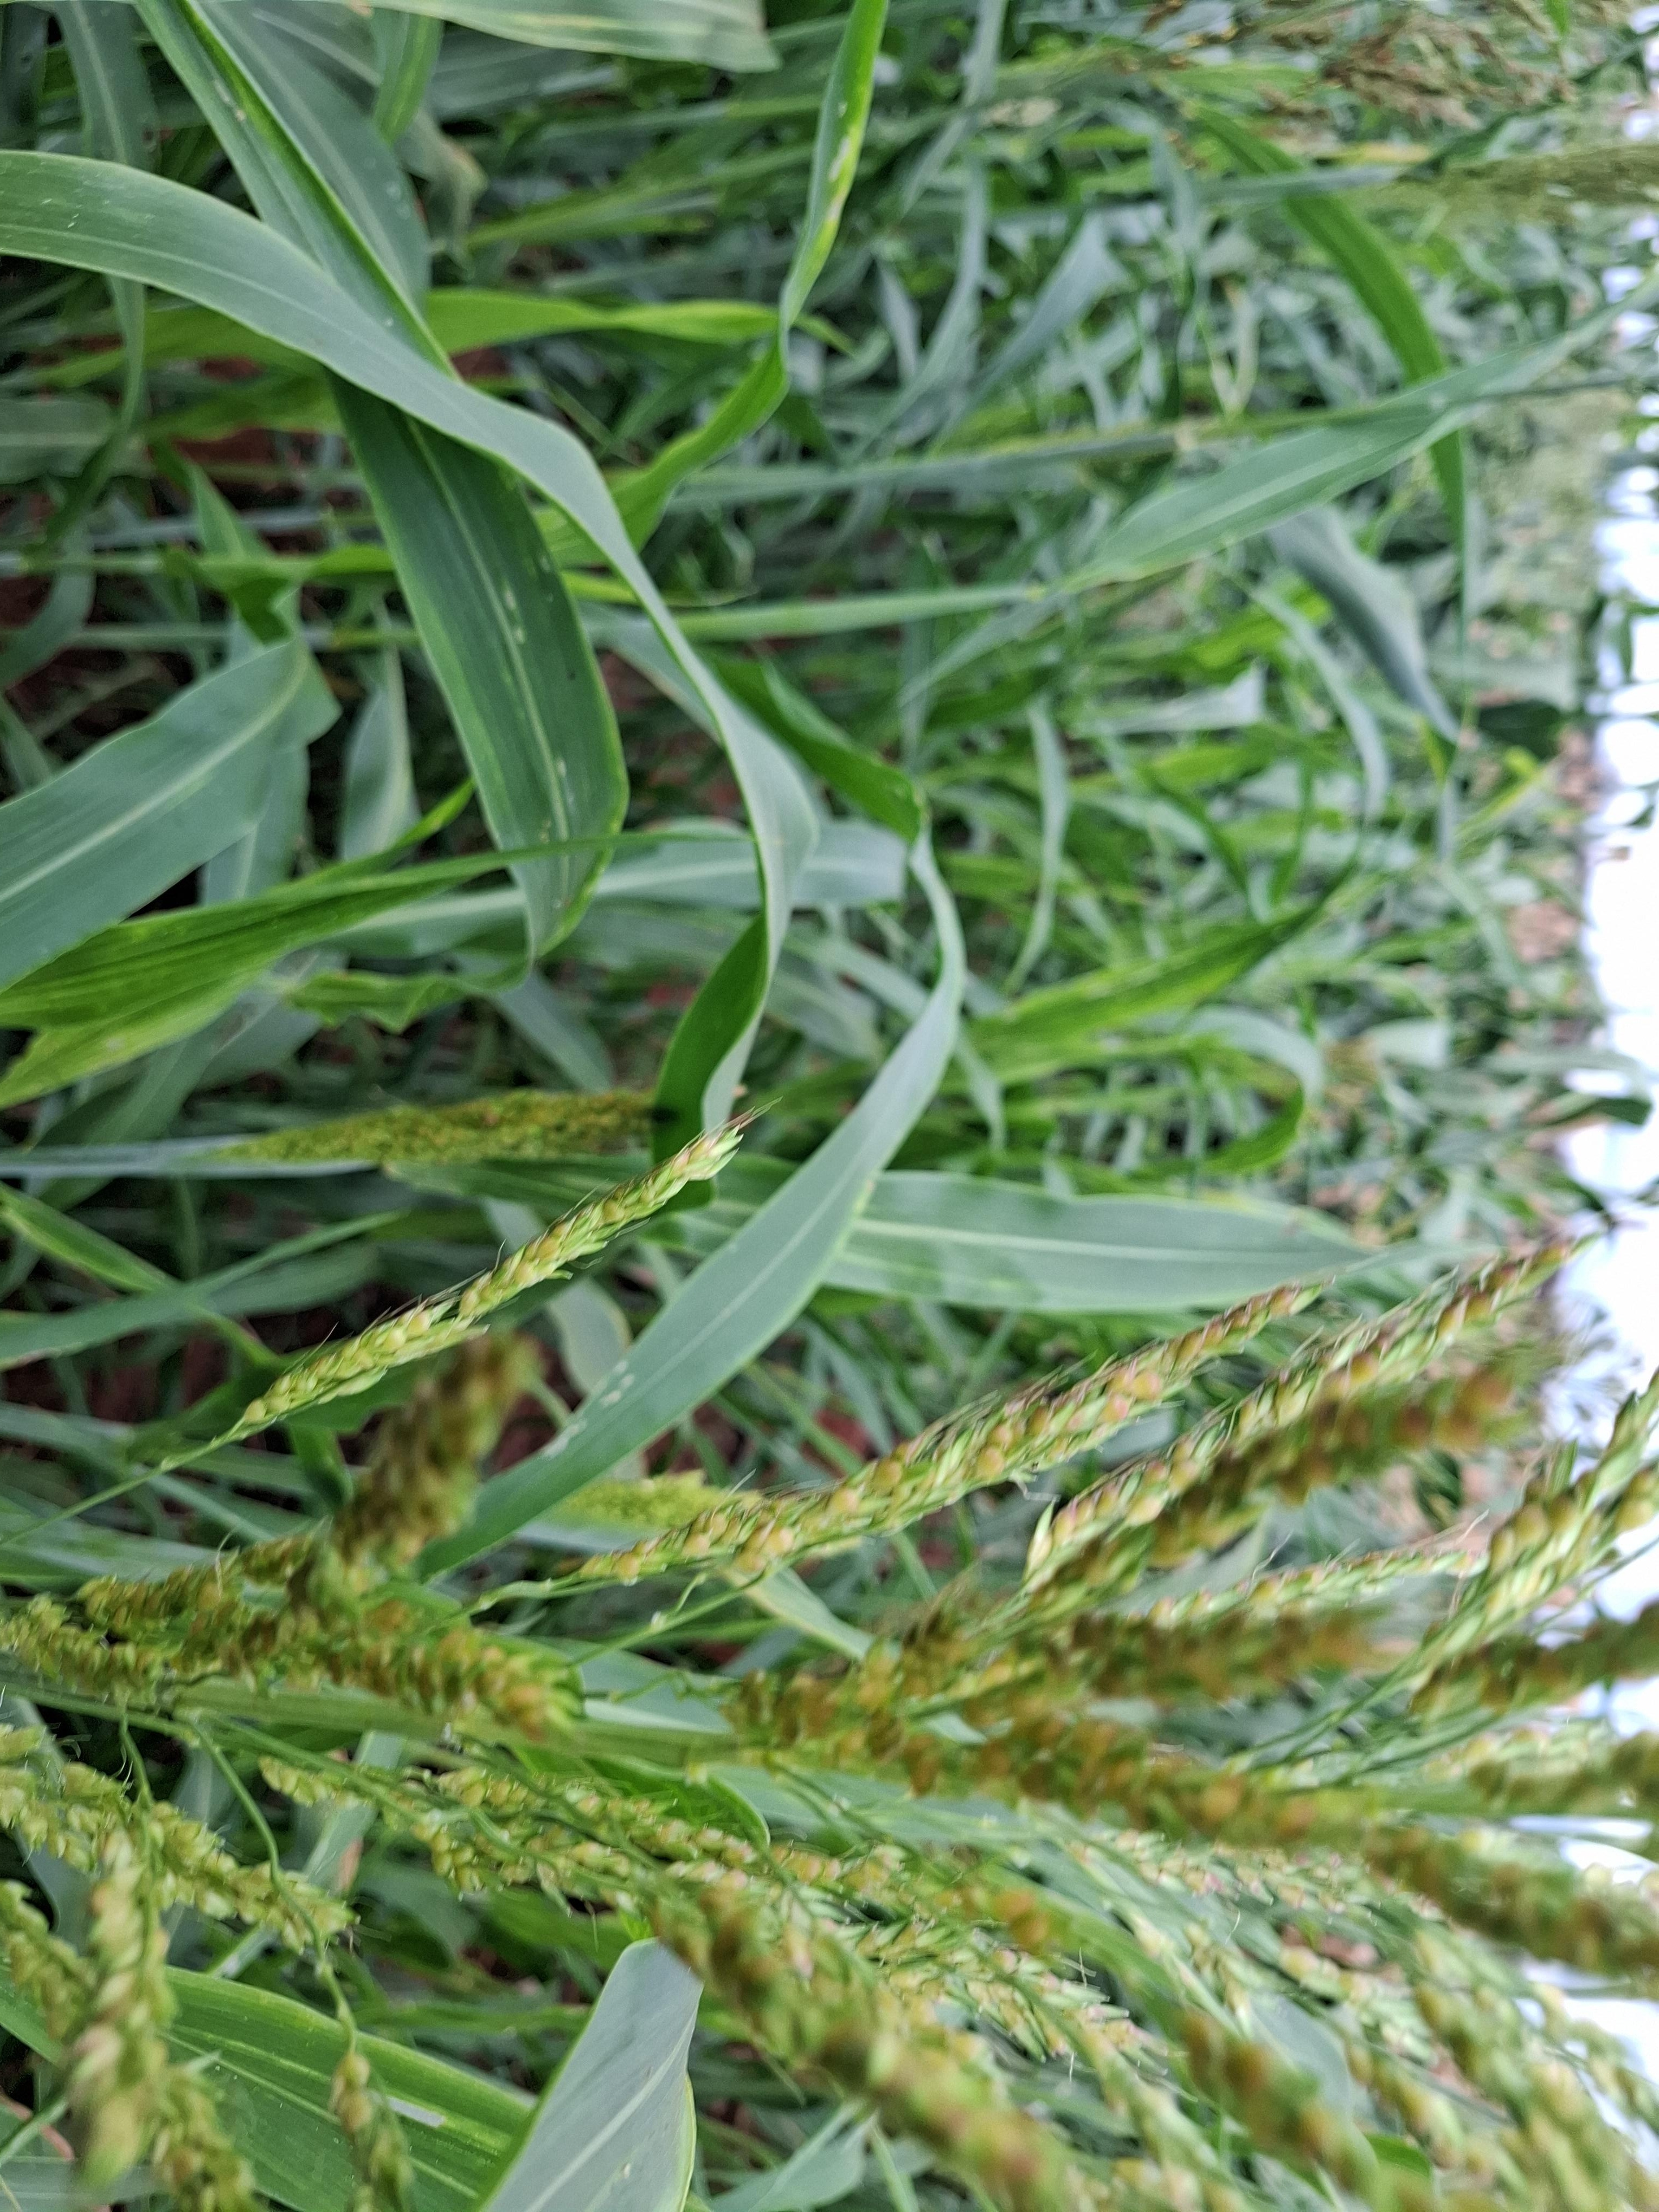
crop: sorghum
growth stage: flowering
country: Kenya
